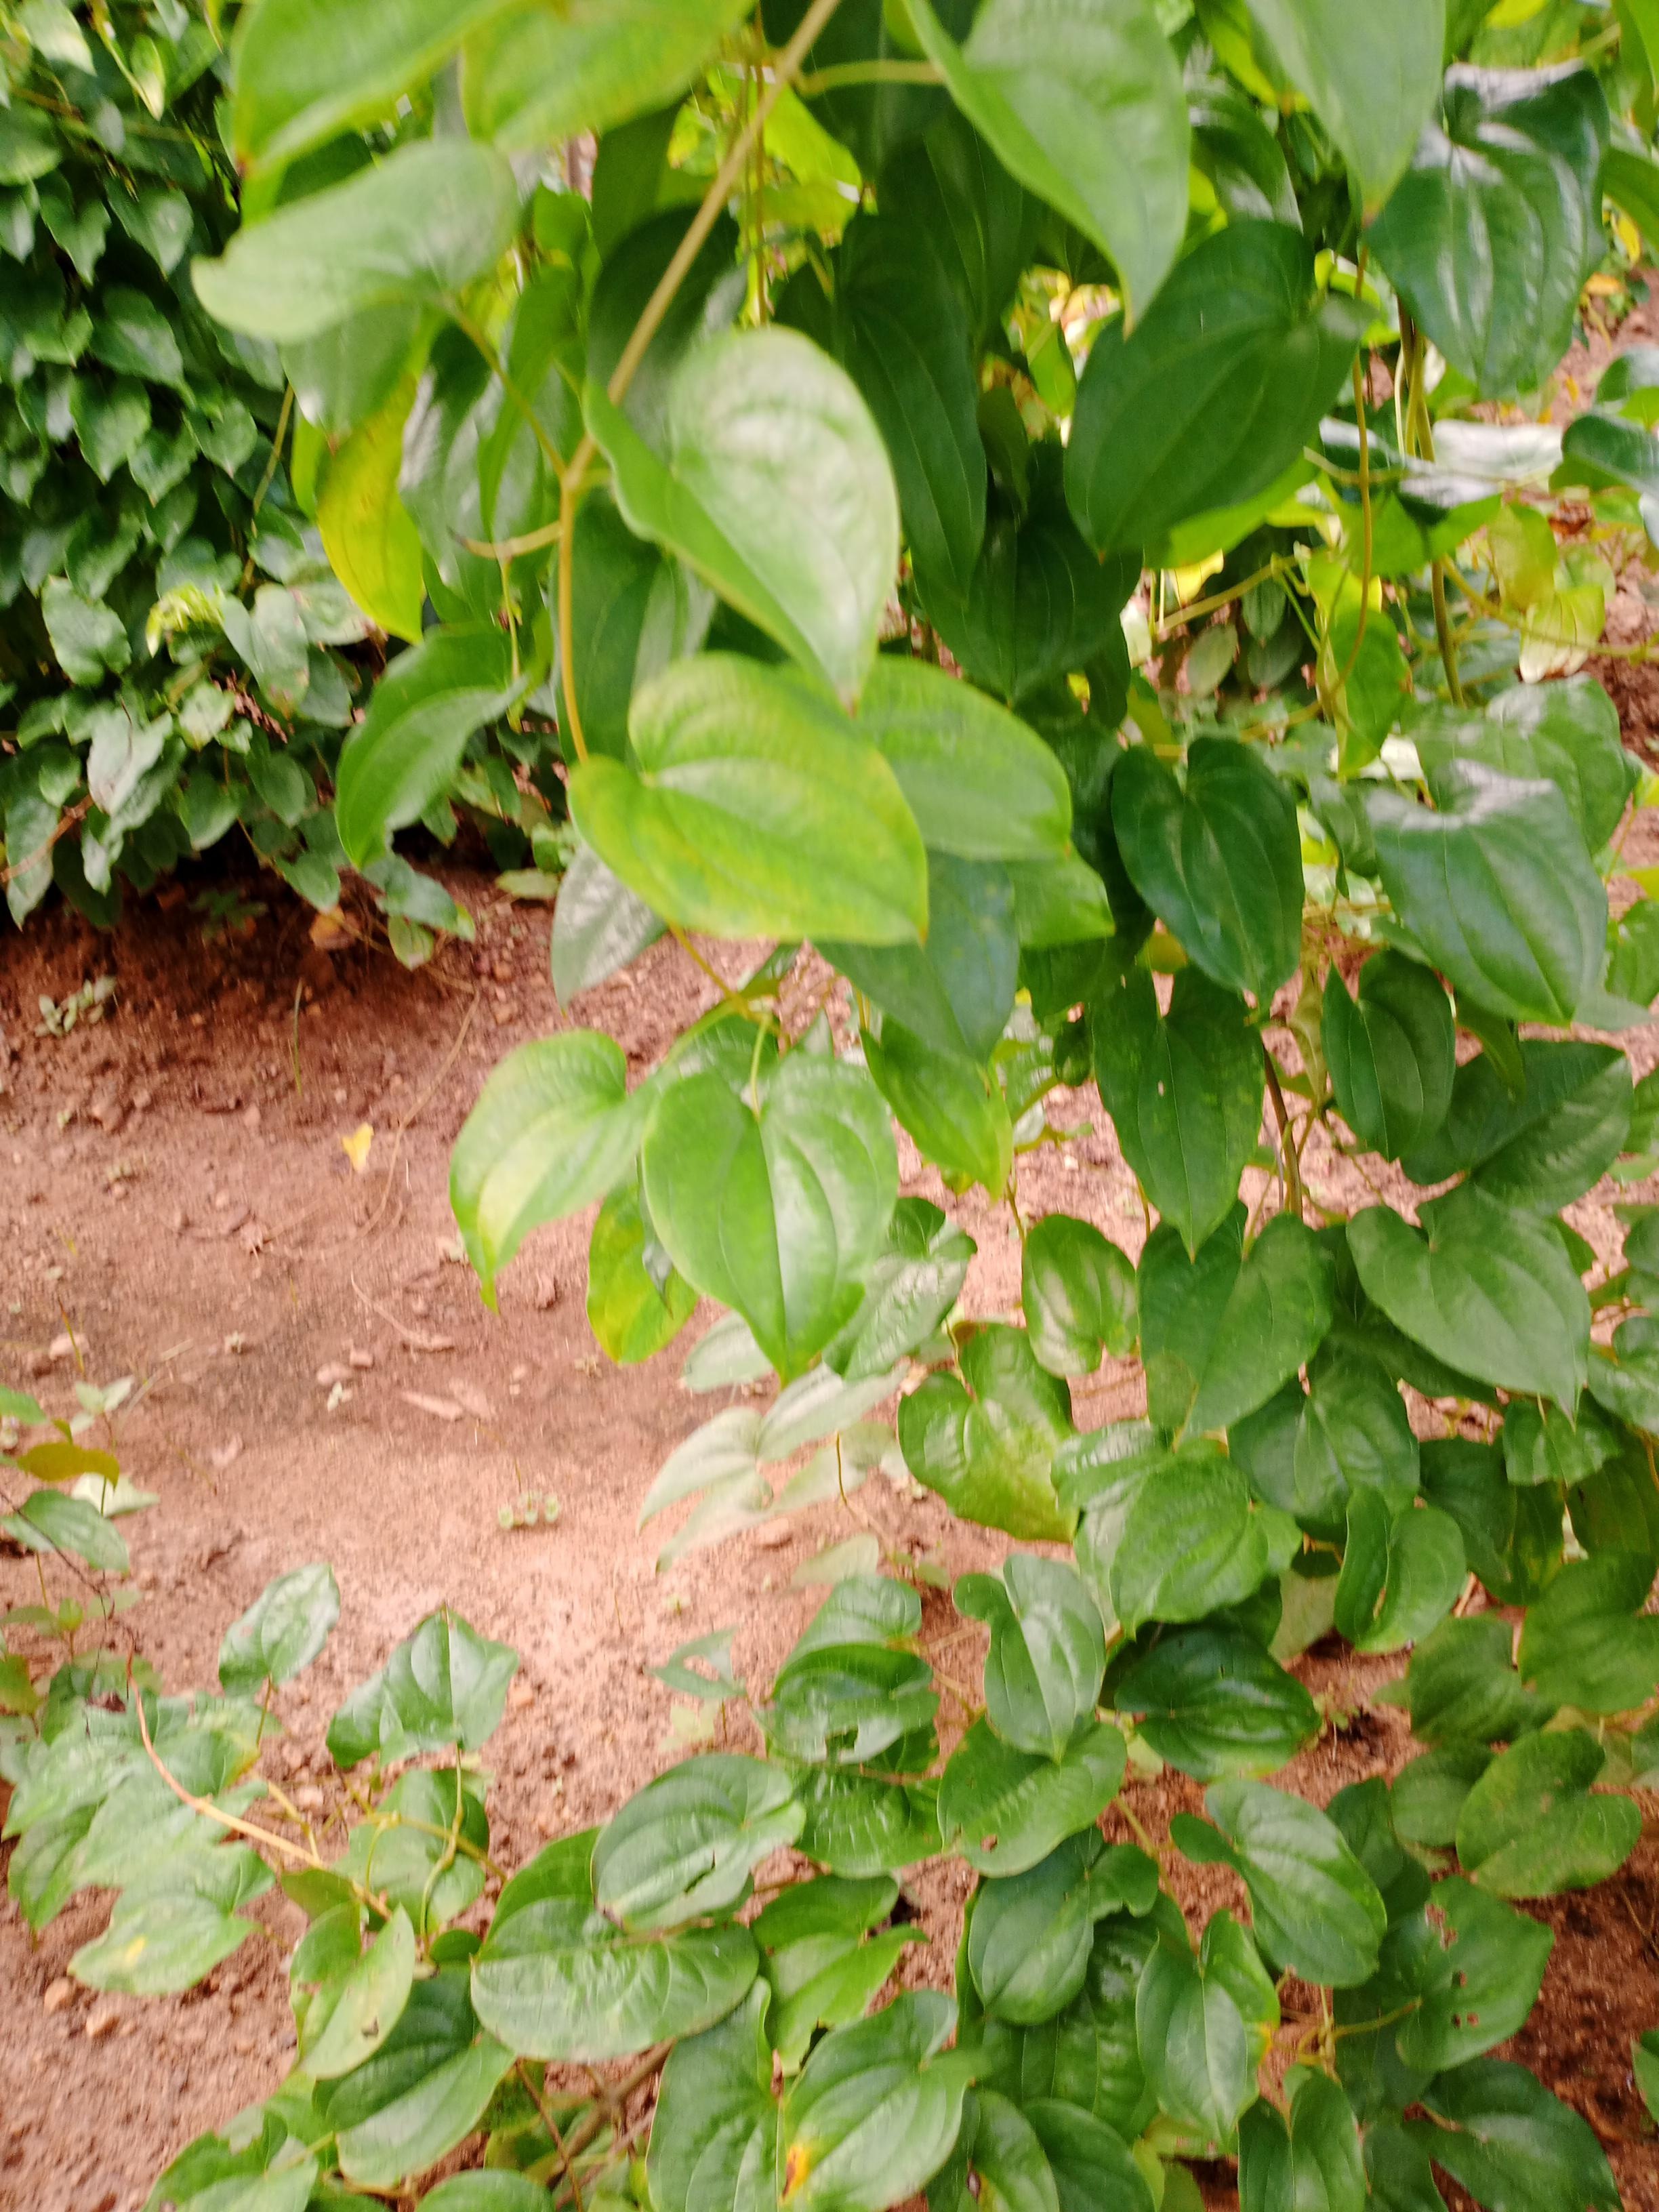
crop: yam
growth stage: vegetative
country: Nigeria
